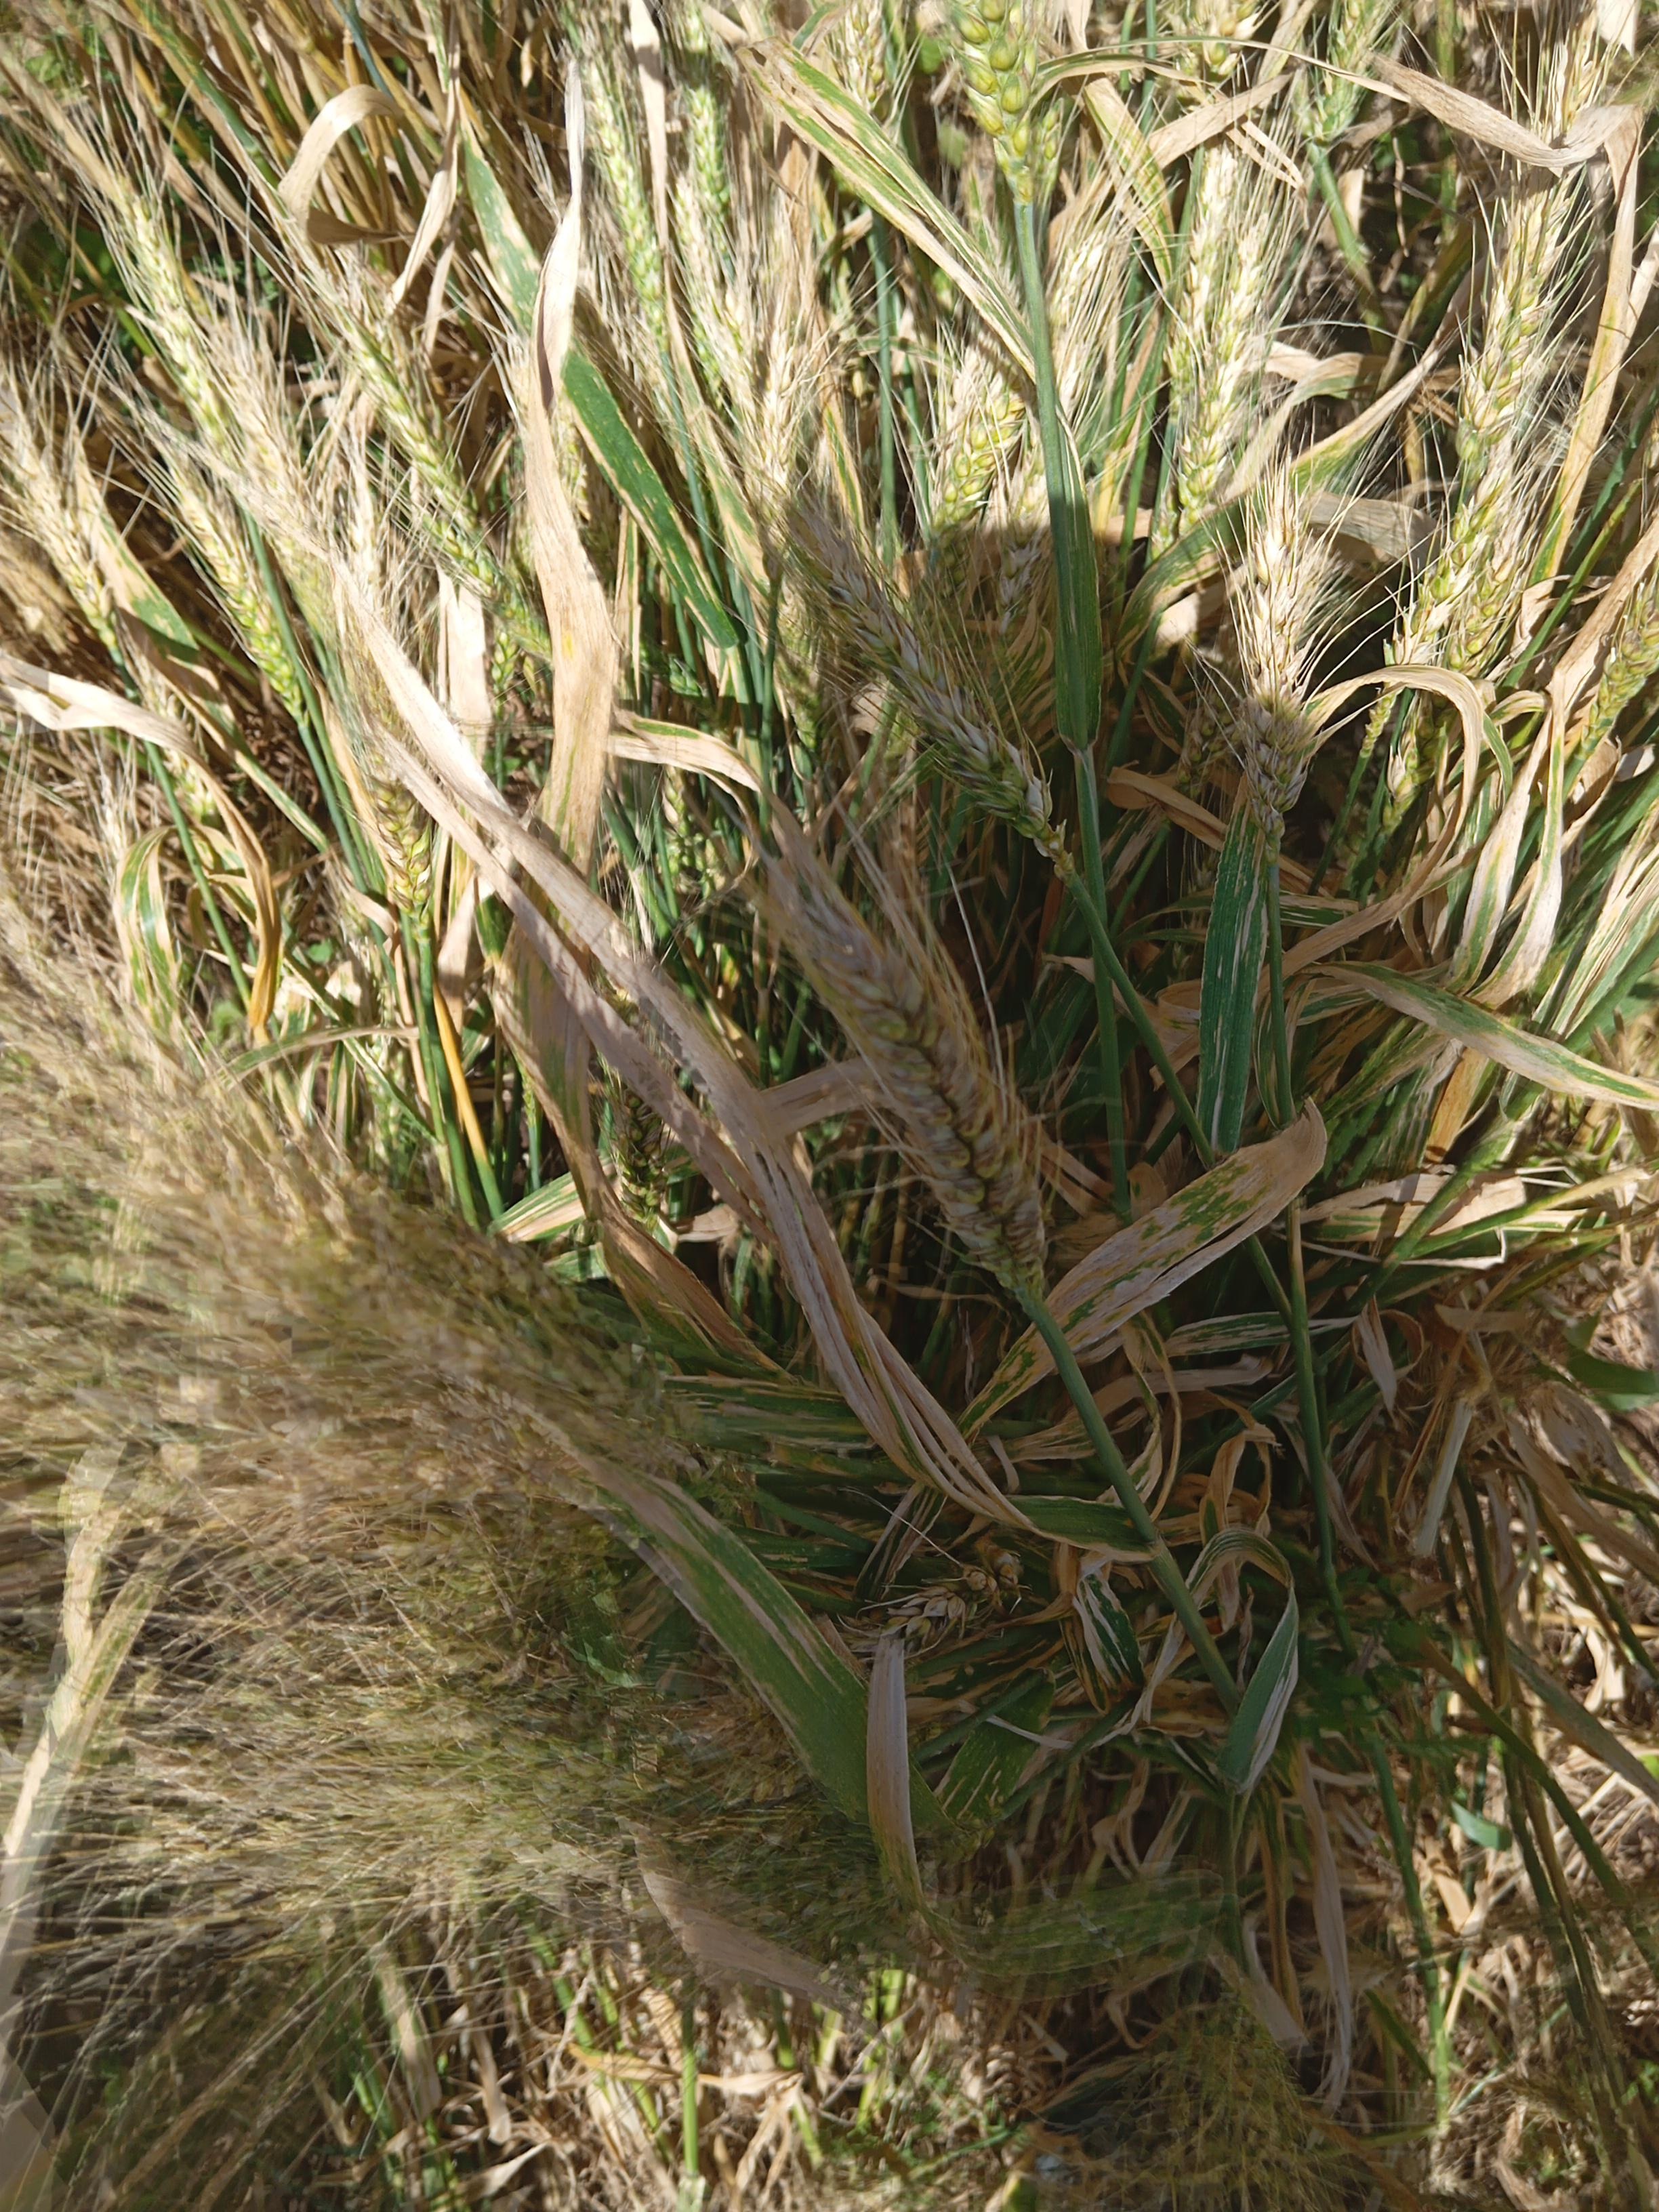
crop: wheat
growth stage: maturity
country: Kenya
